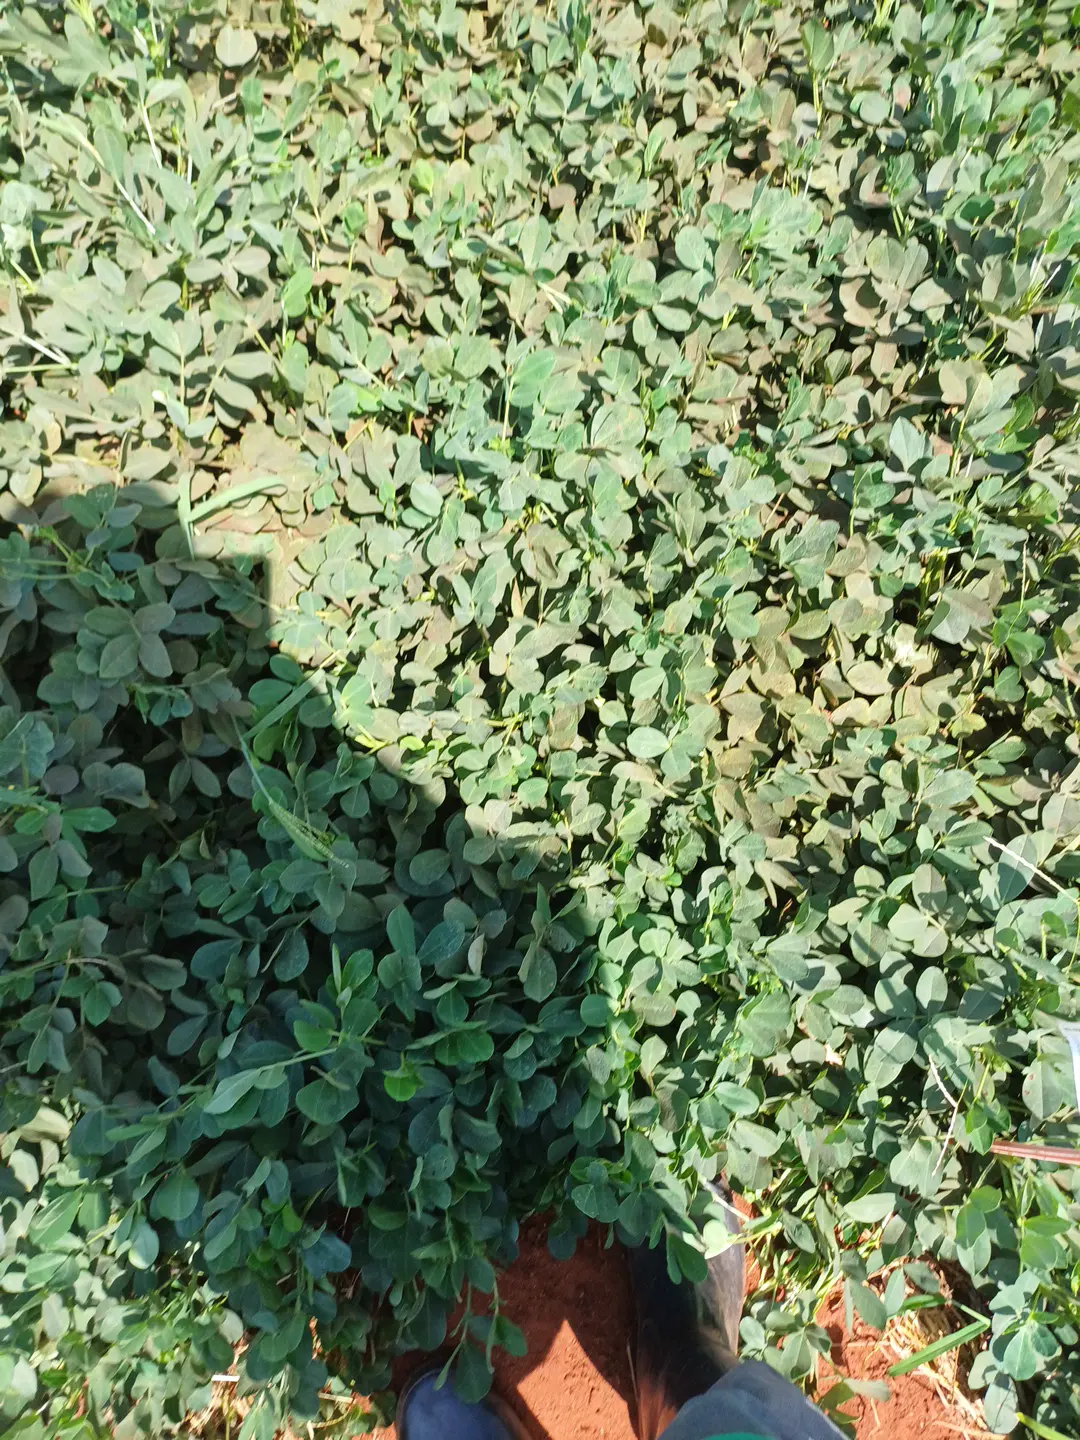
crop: groundnut
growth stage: pegging
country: Kenya
